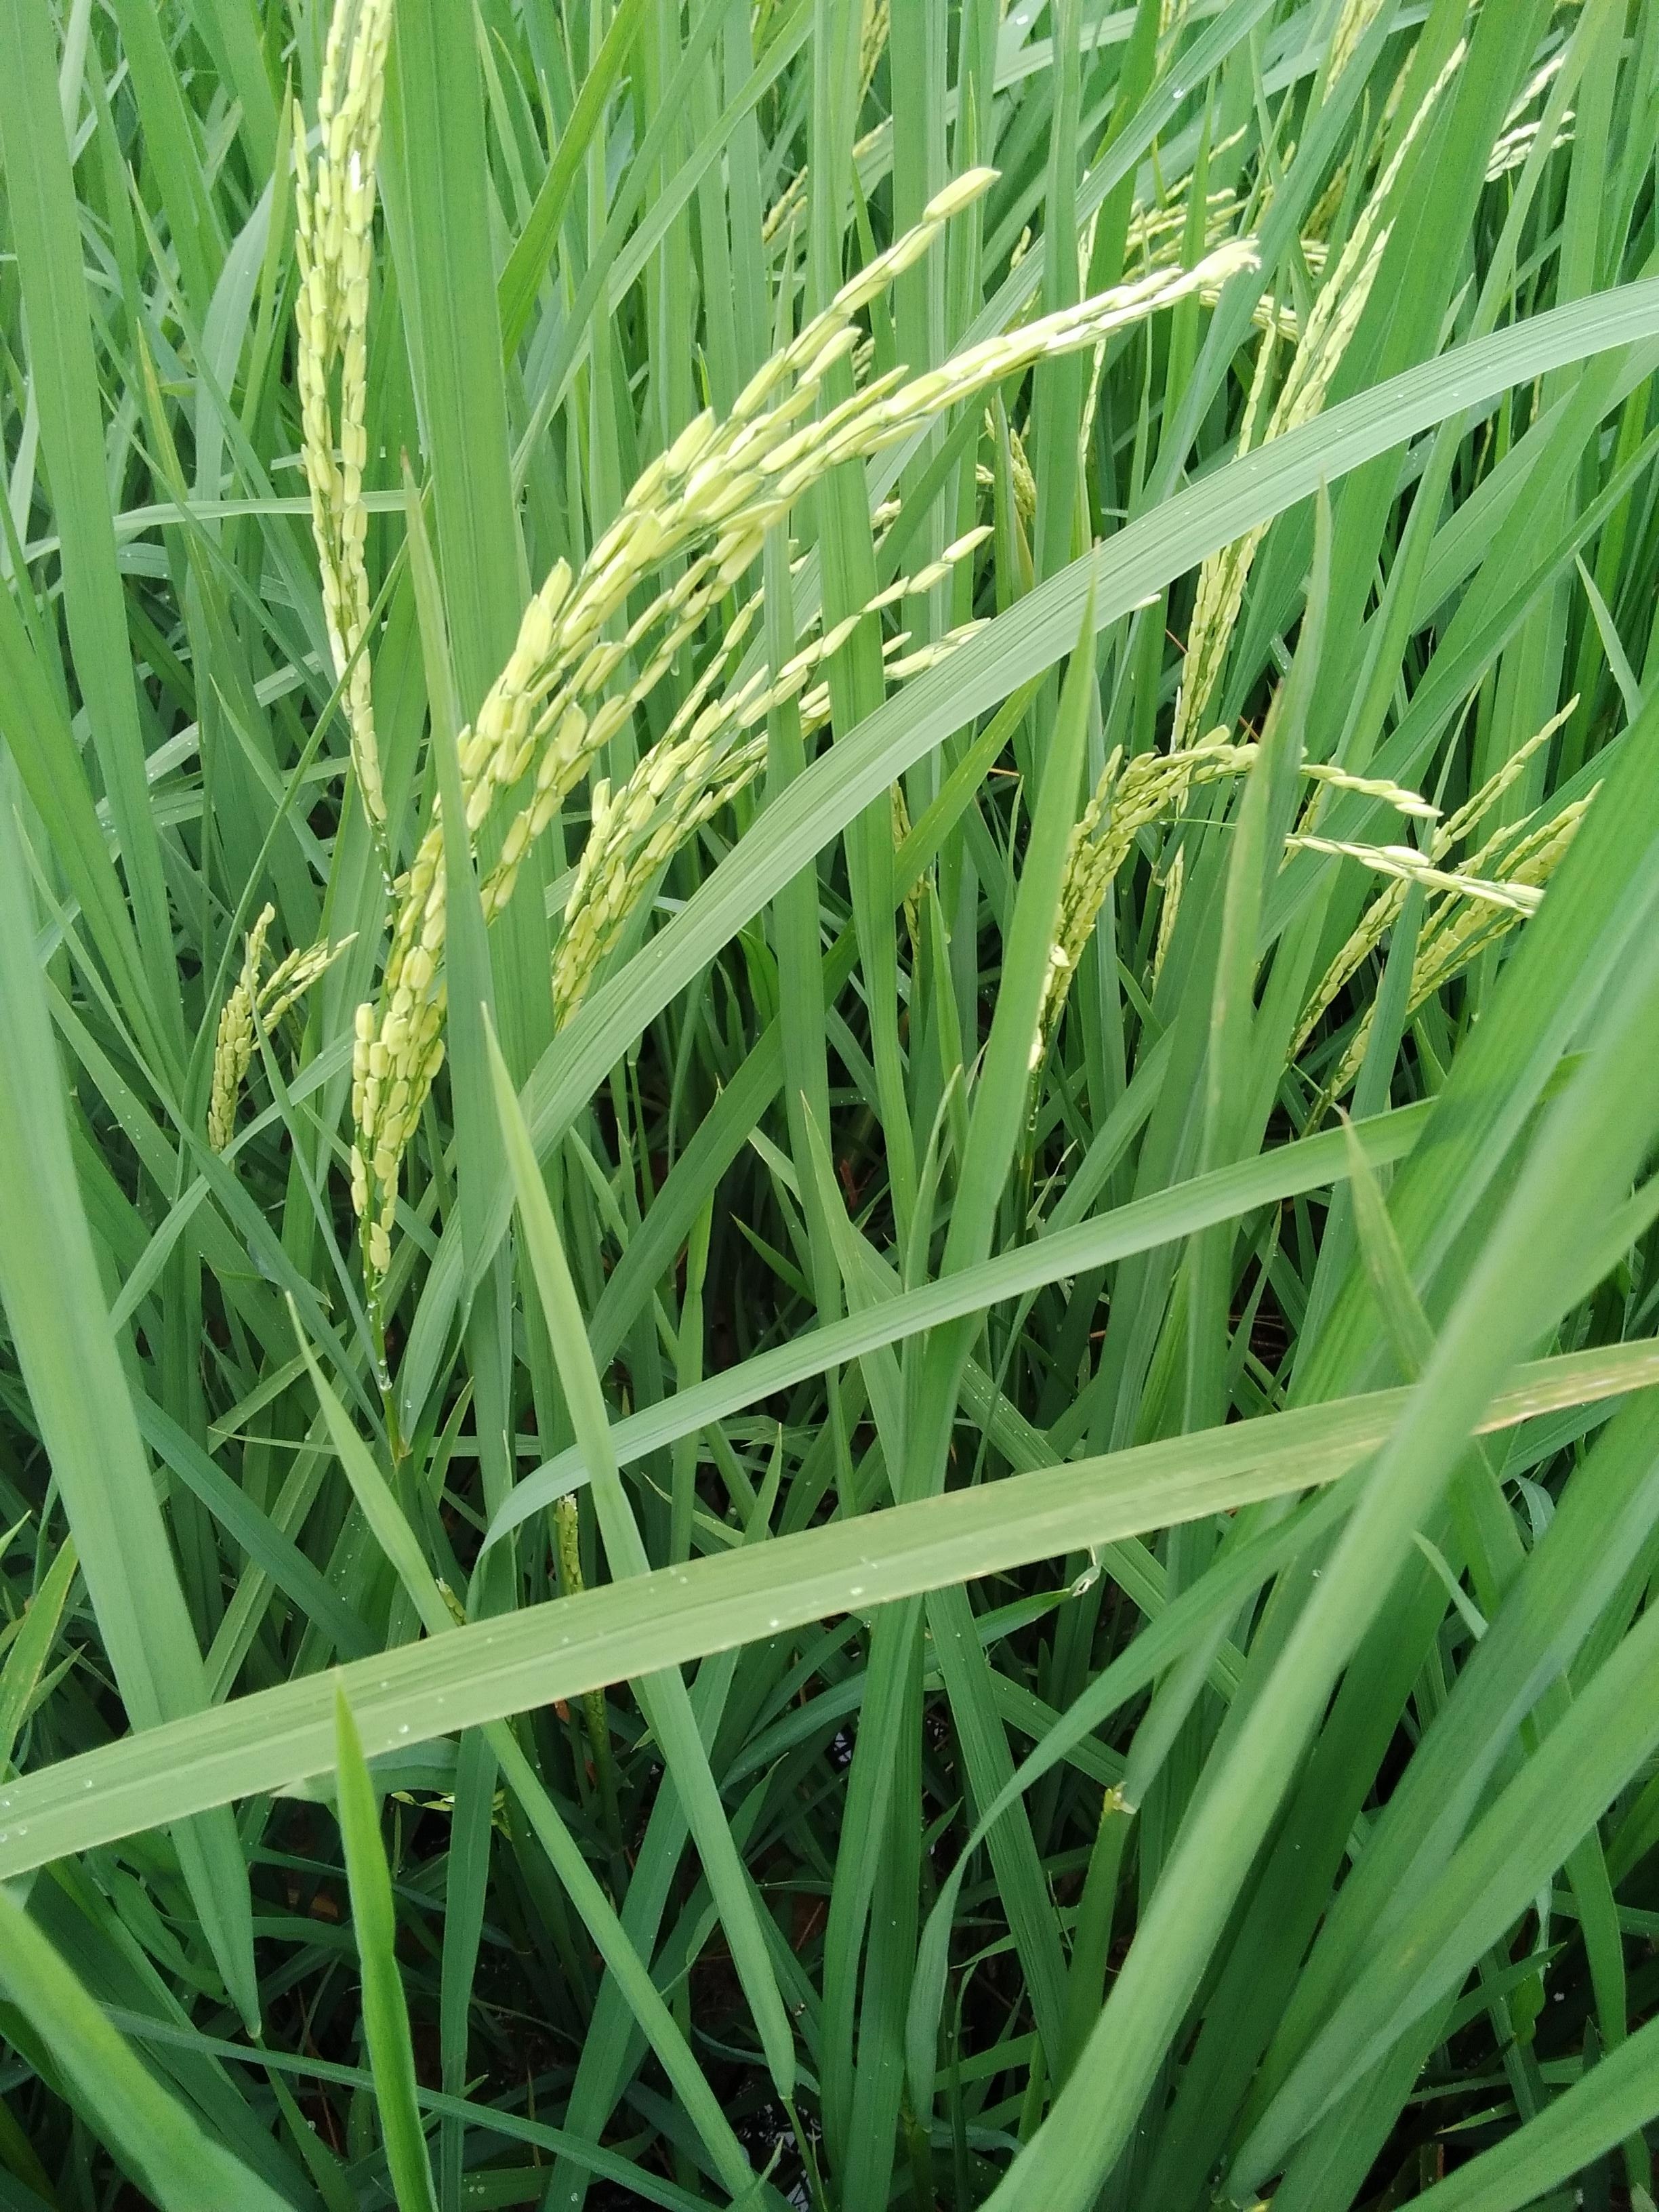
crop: rice
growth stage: flowering
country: Nigeria
